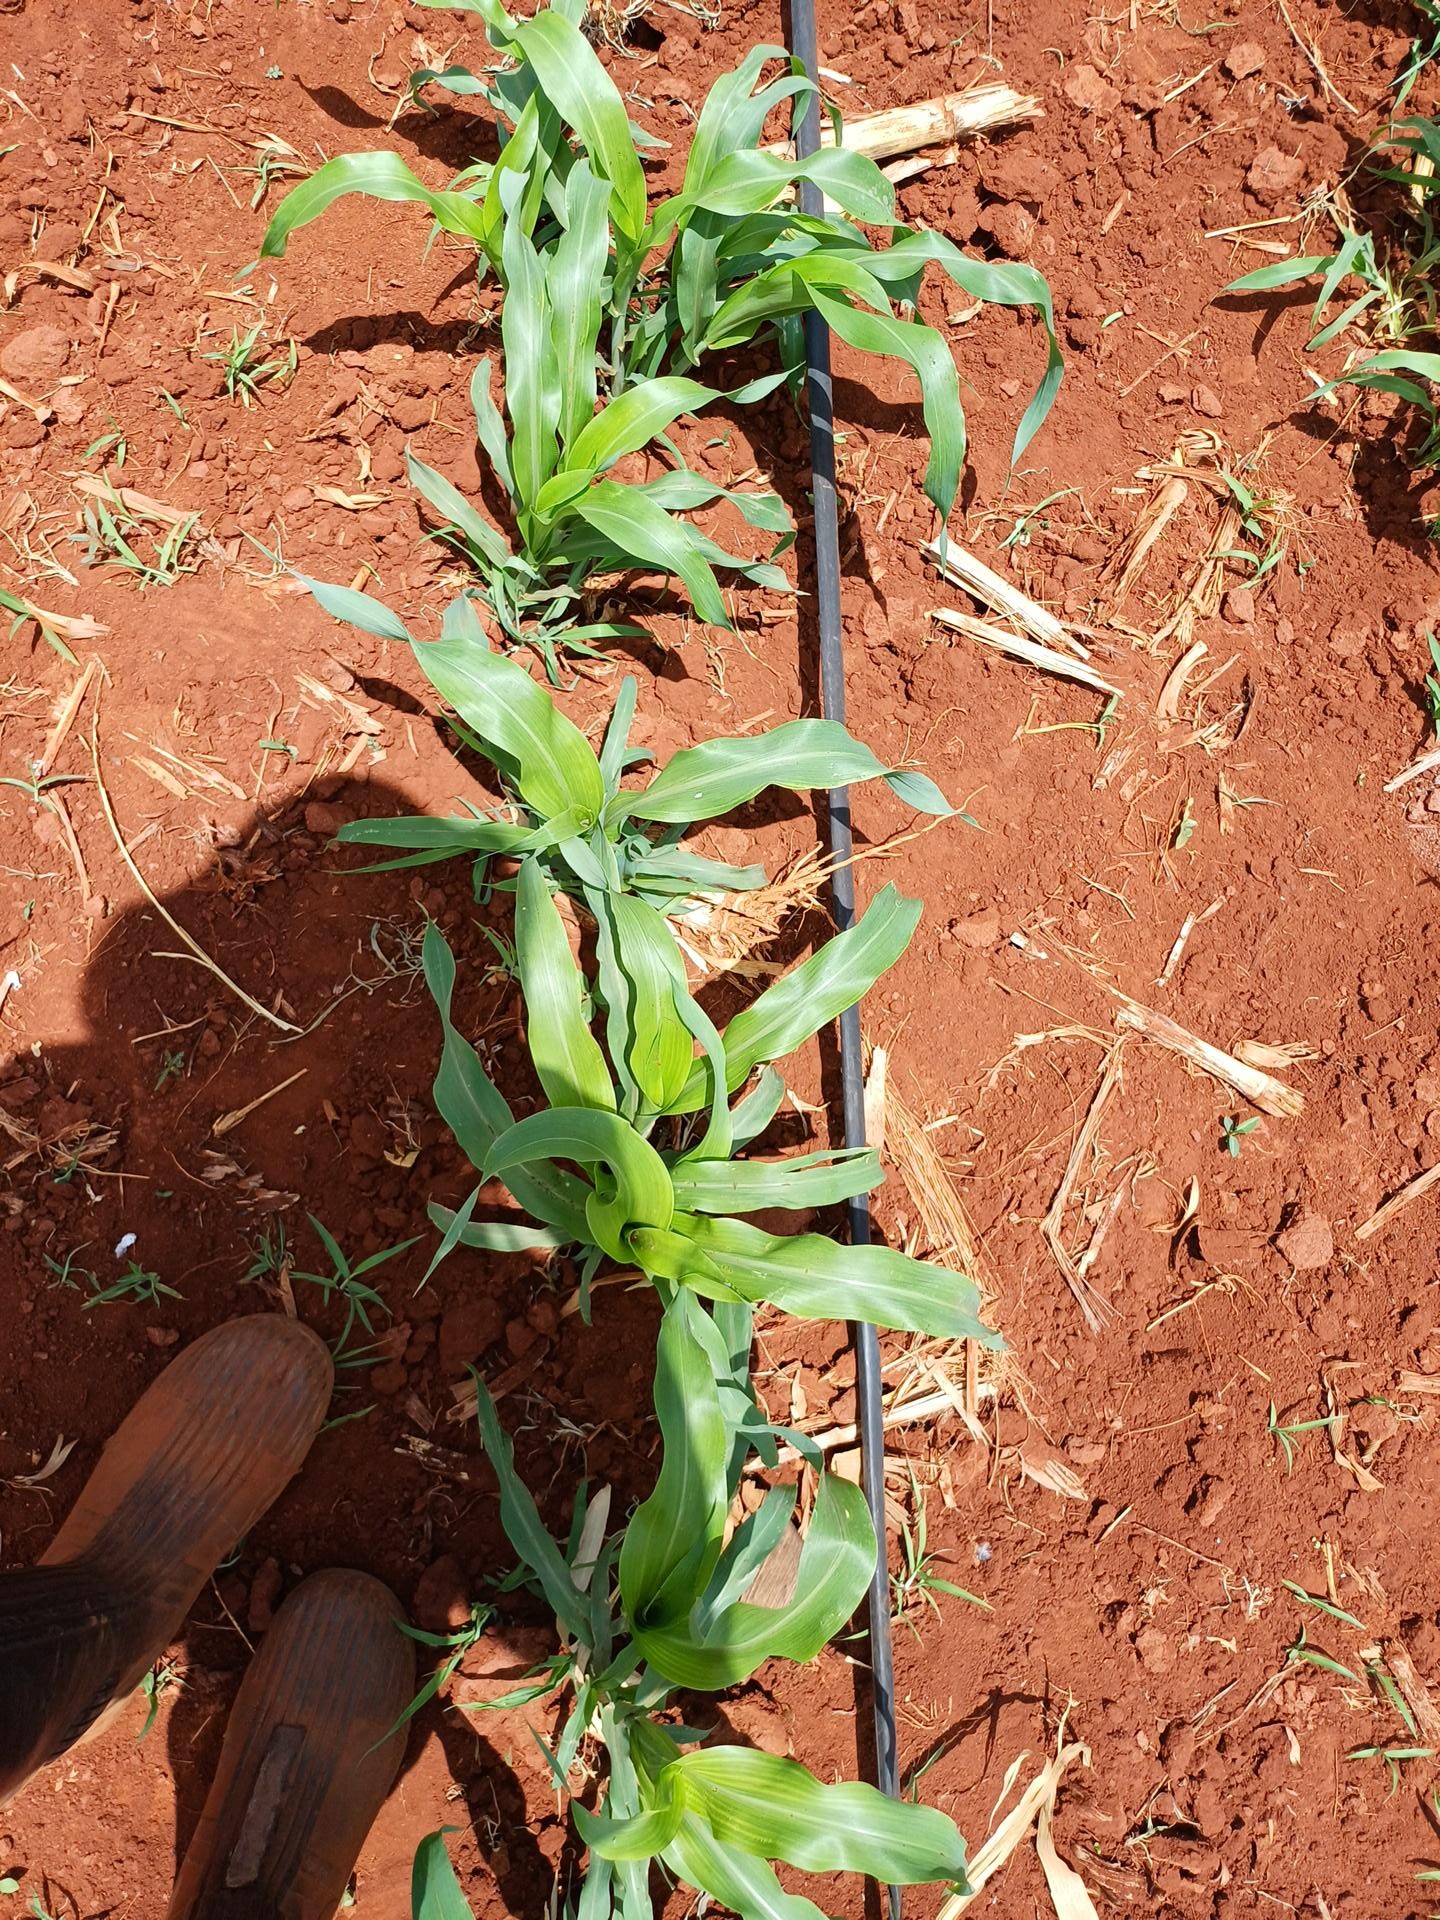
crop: sorghum
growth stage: vegetative
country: Kenya
